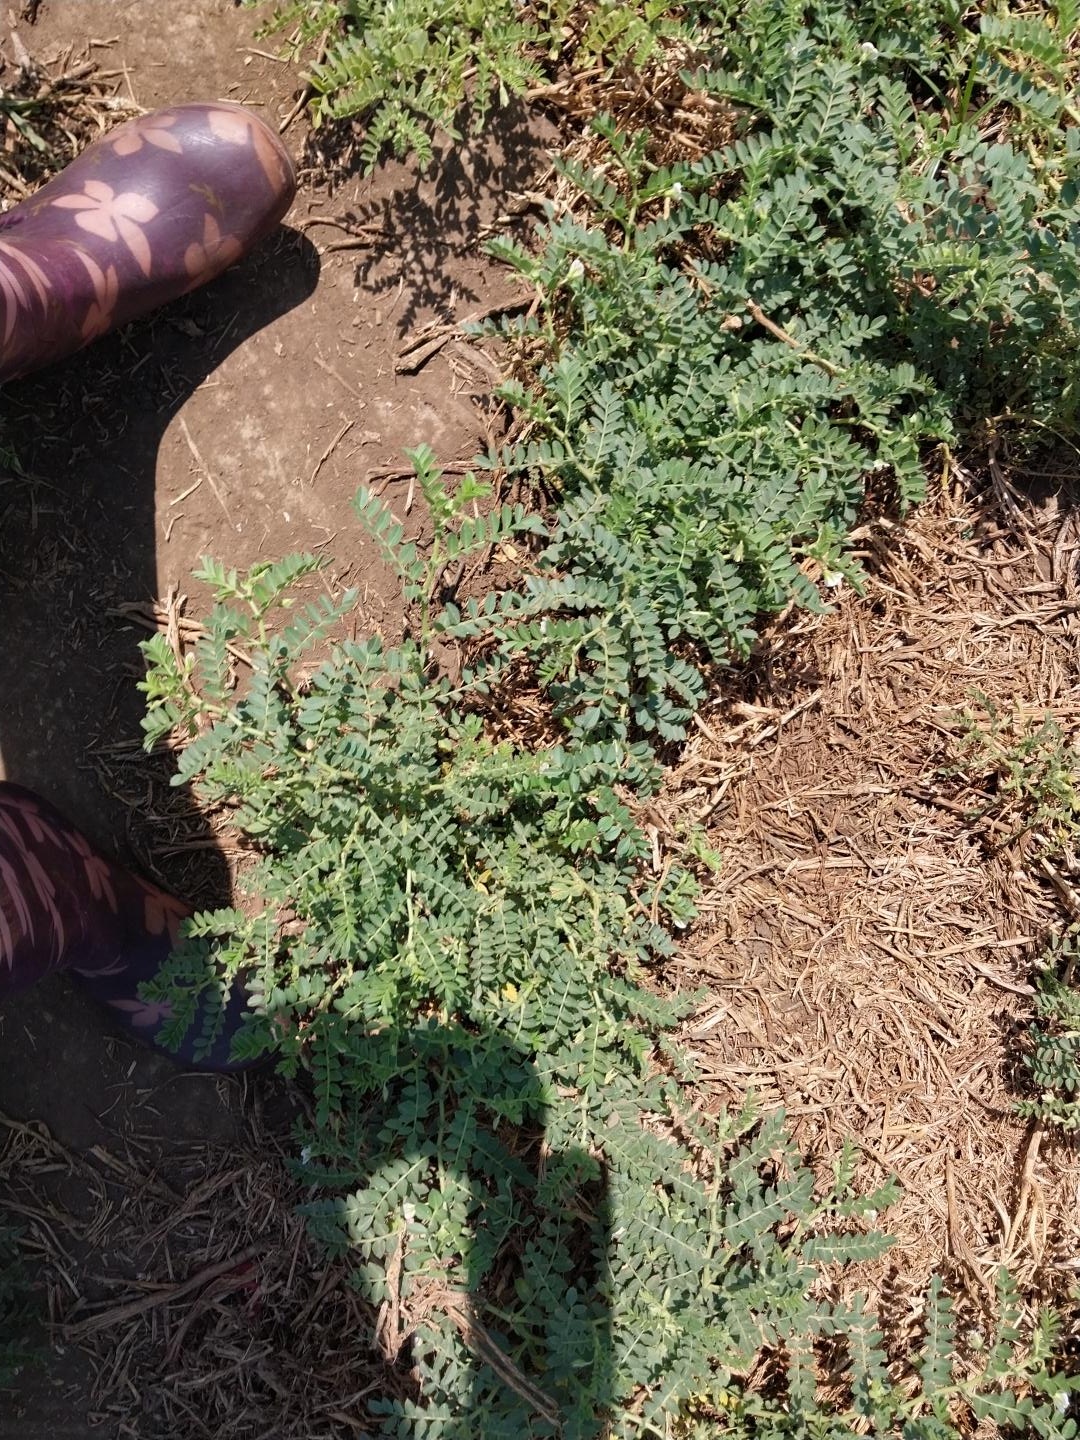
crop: chickpea
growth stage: development pod
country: Tanzania
